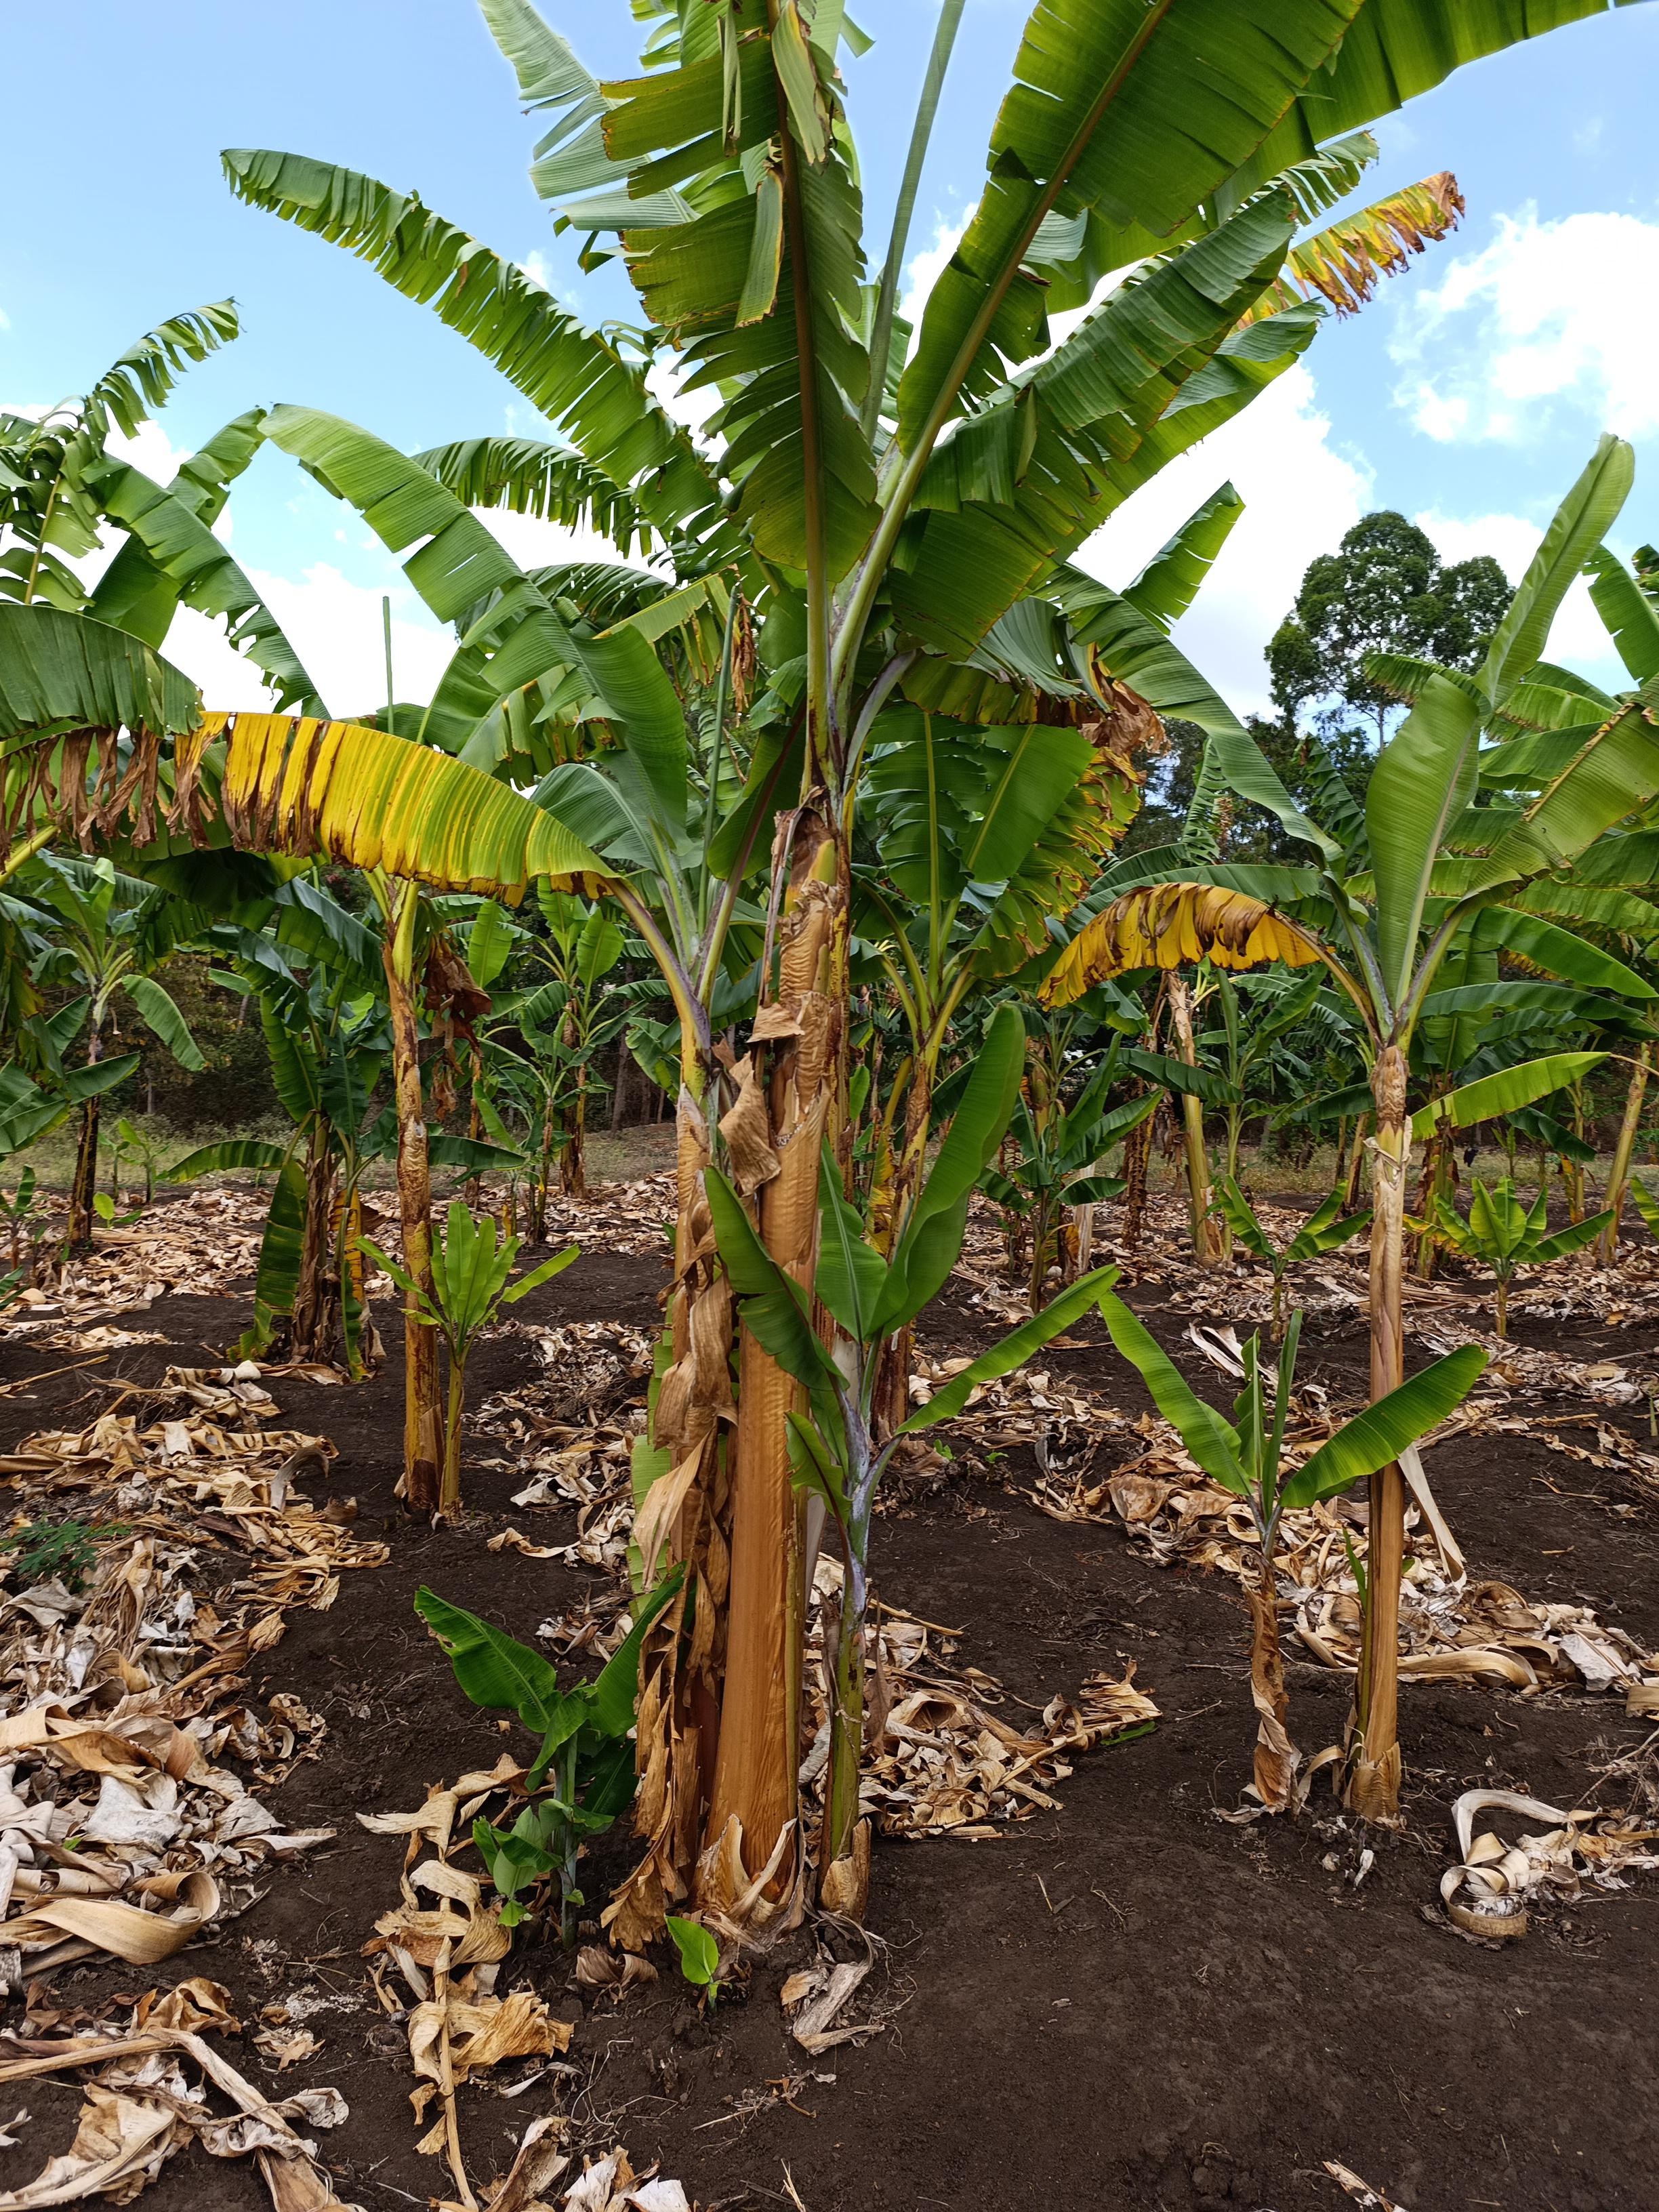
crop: banana
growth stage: vegetative
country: Tanzania
